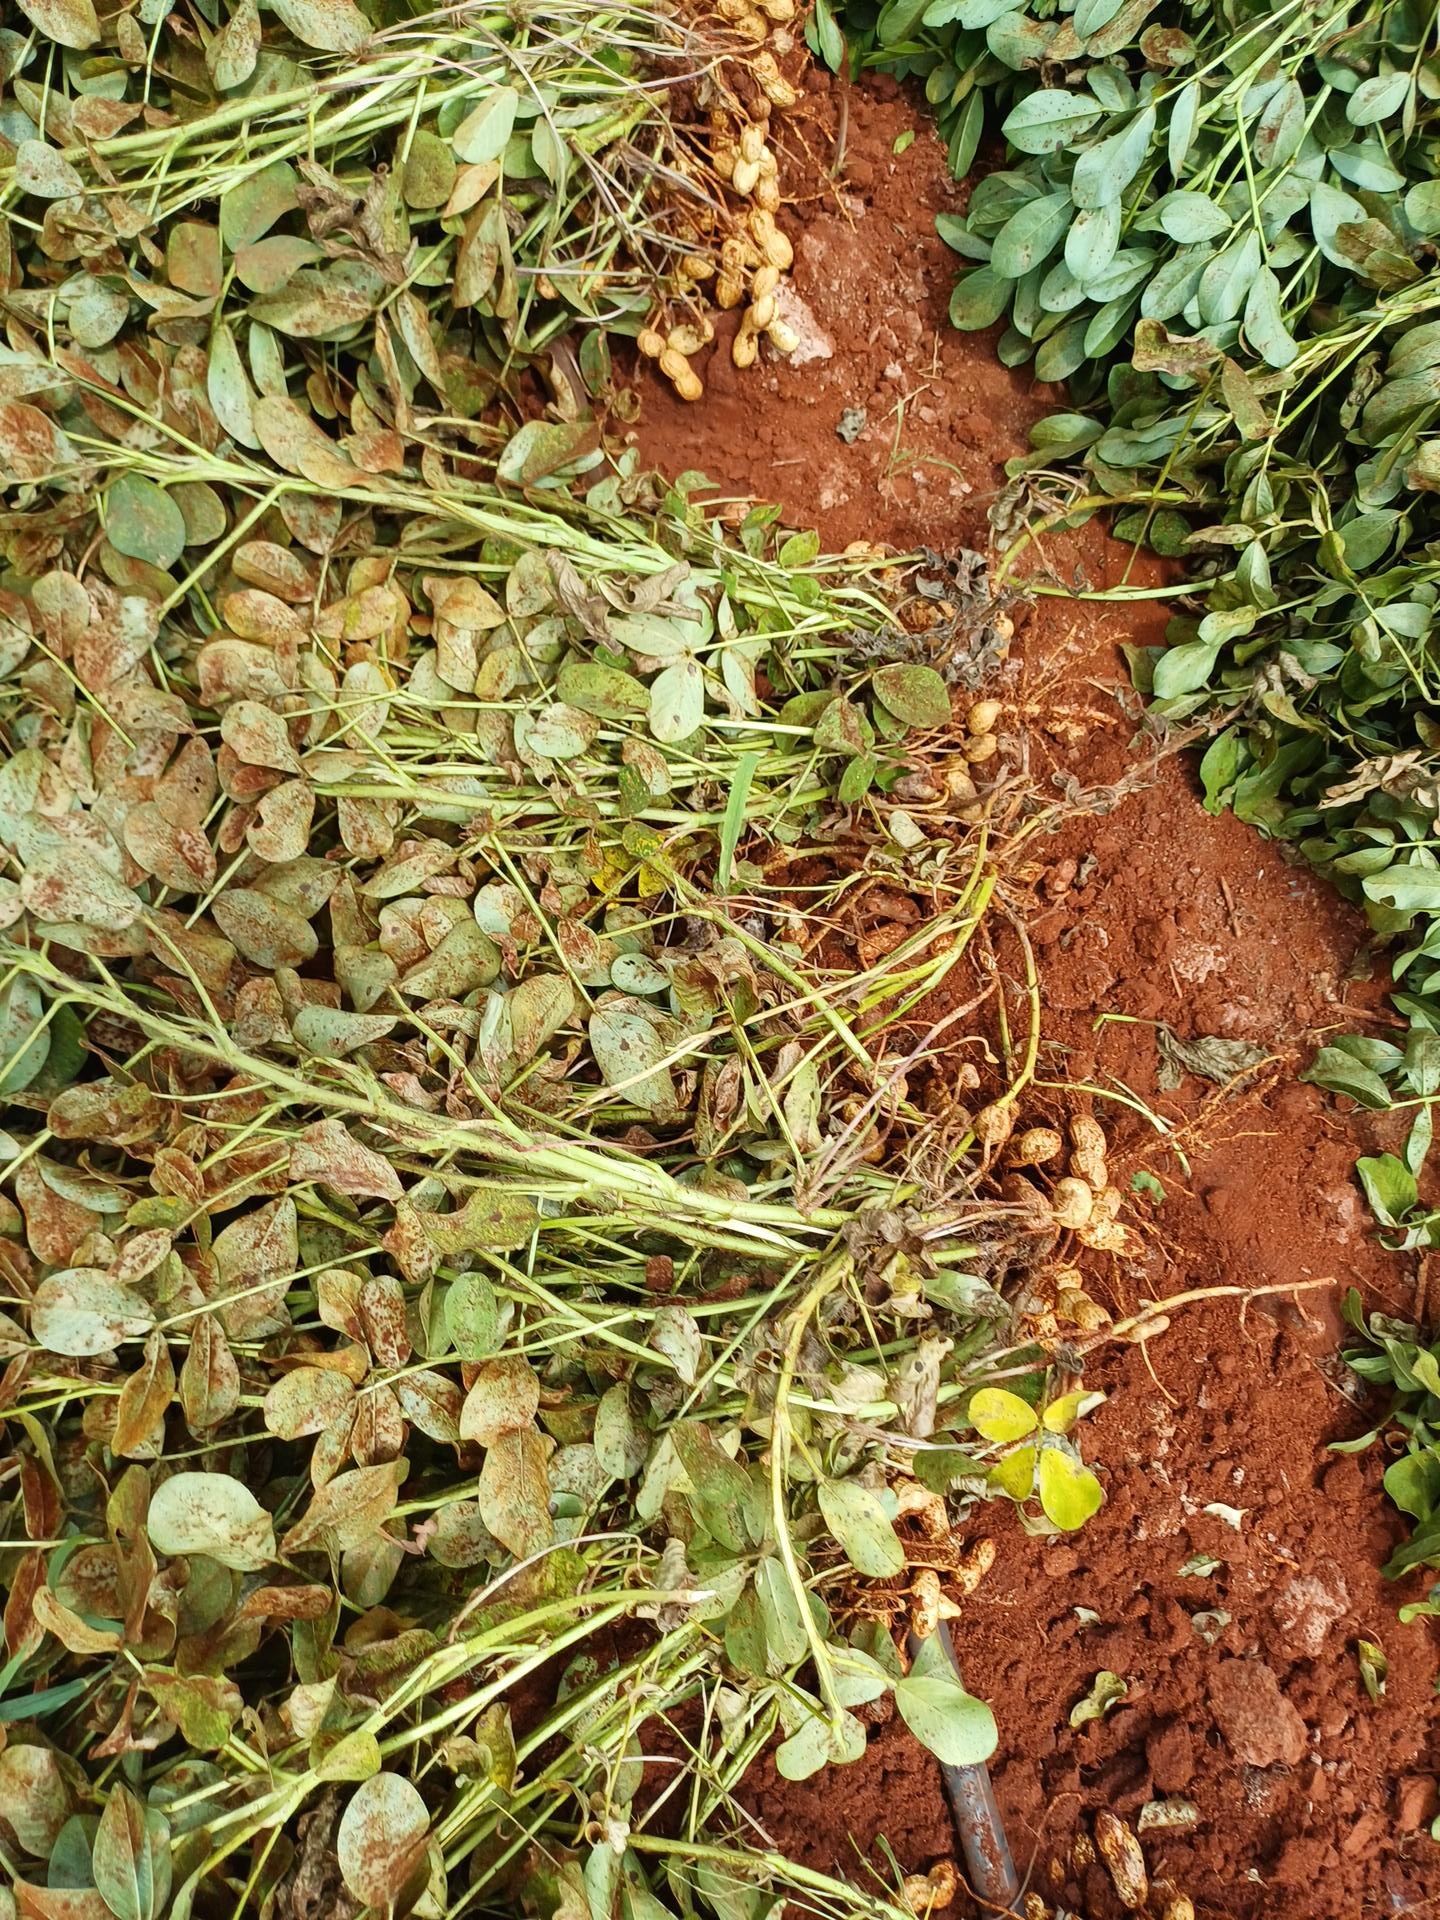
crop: groundnut
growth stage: harvest
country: Kenya
